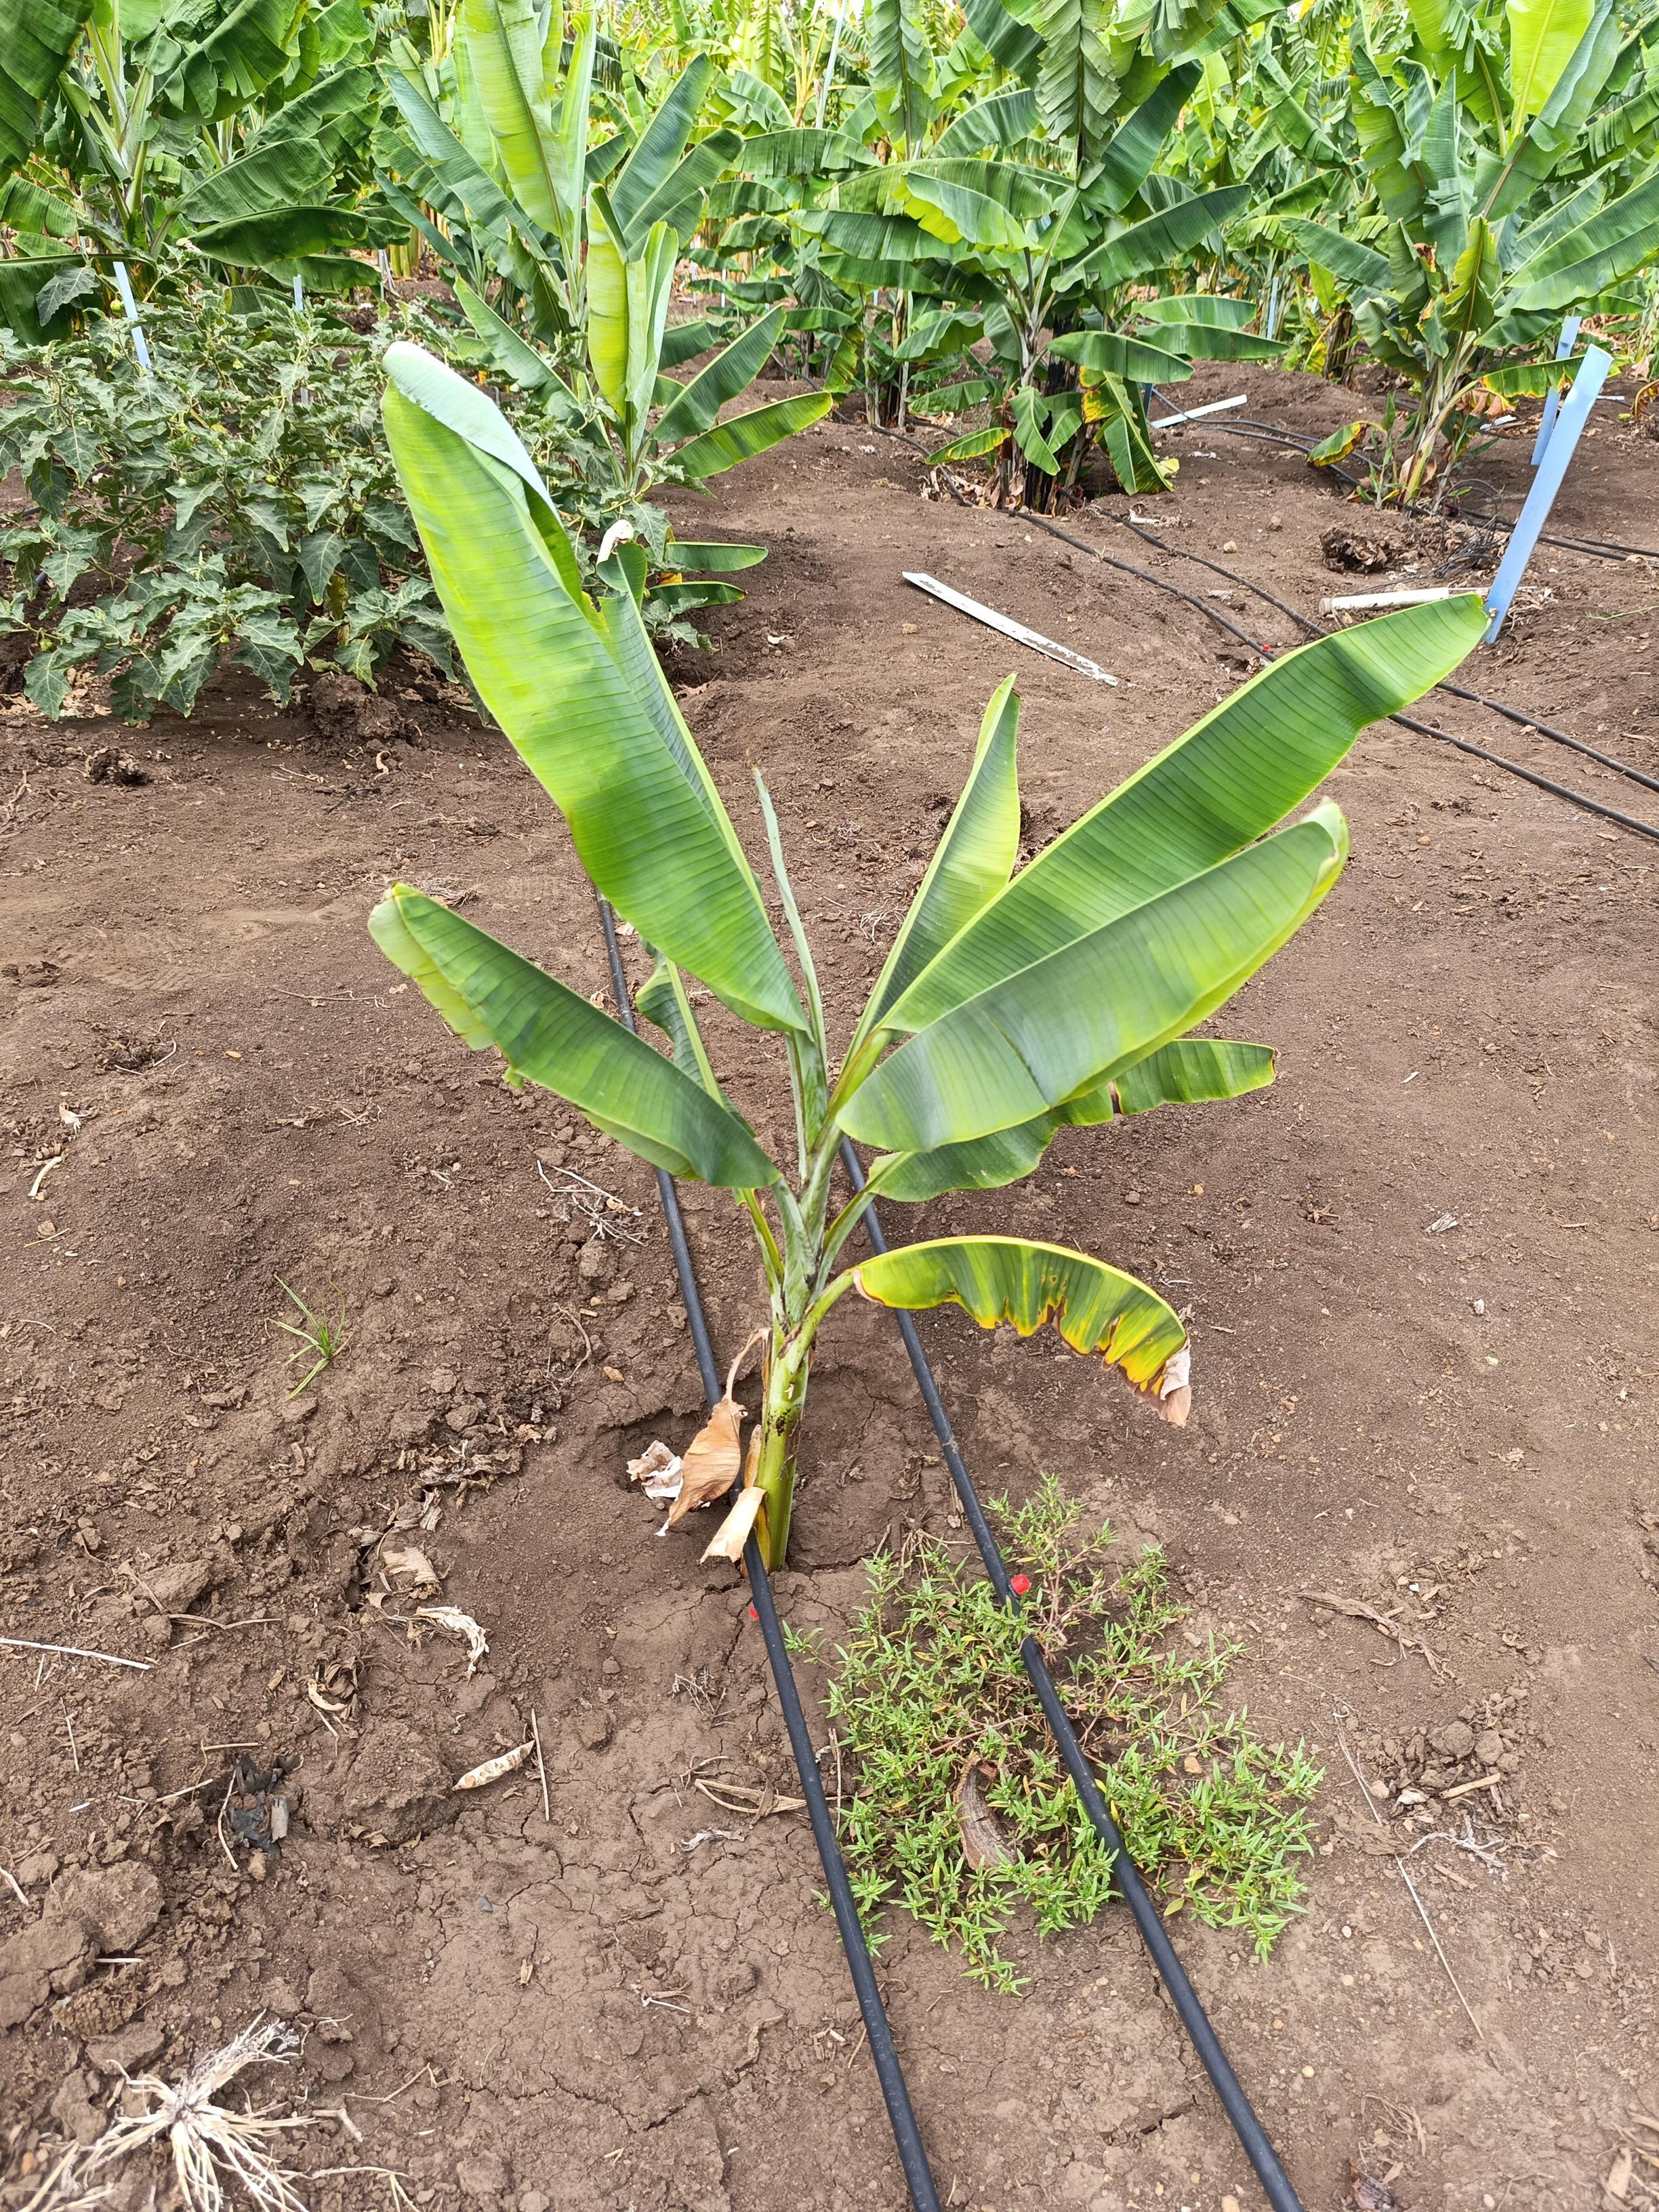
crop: banana
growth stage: vegetative
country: Tanzania
